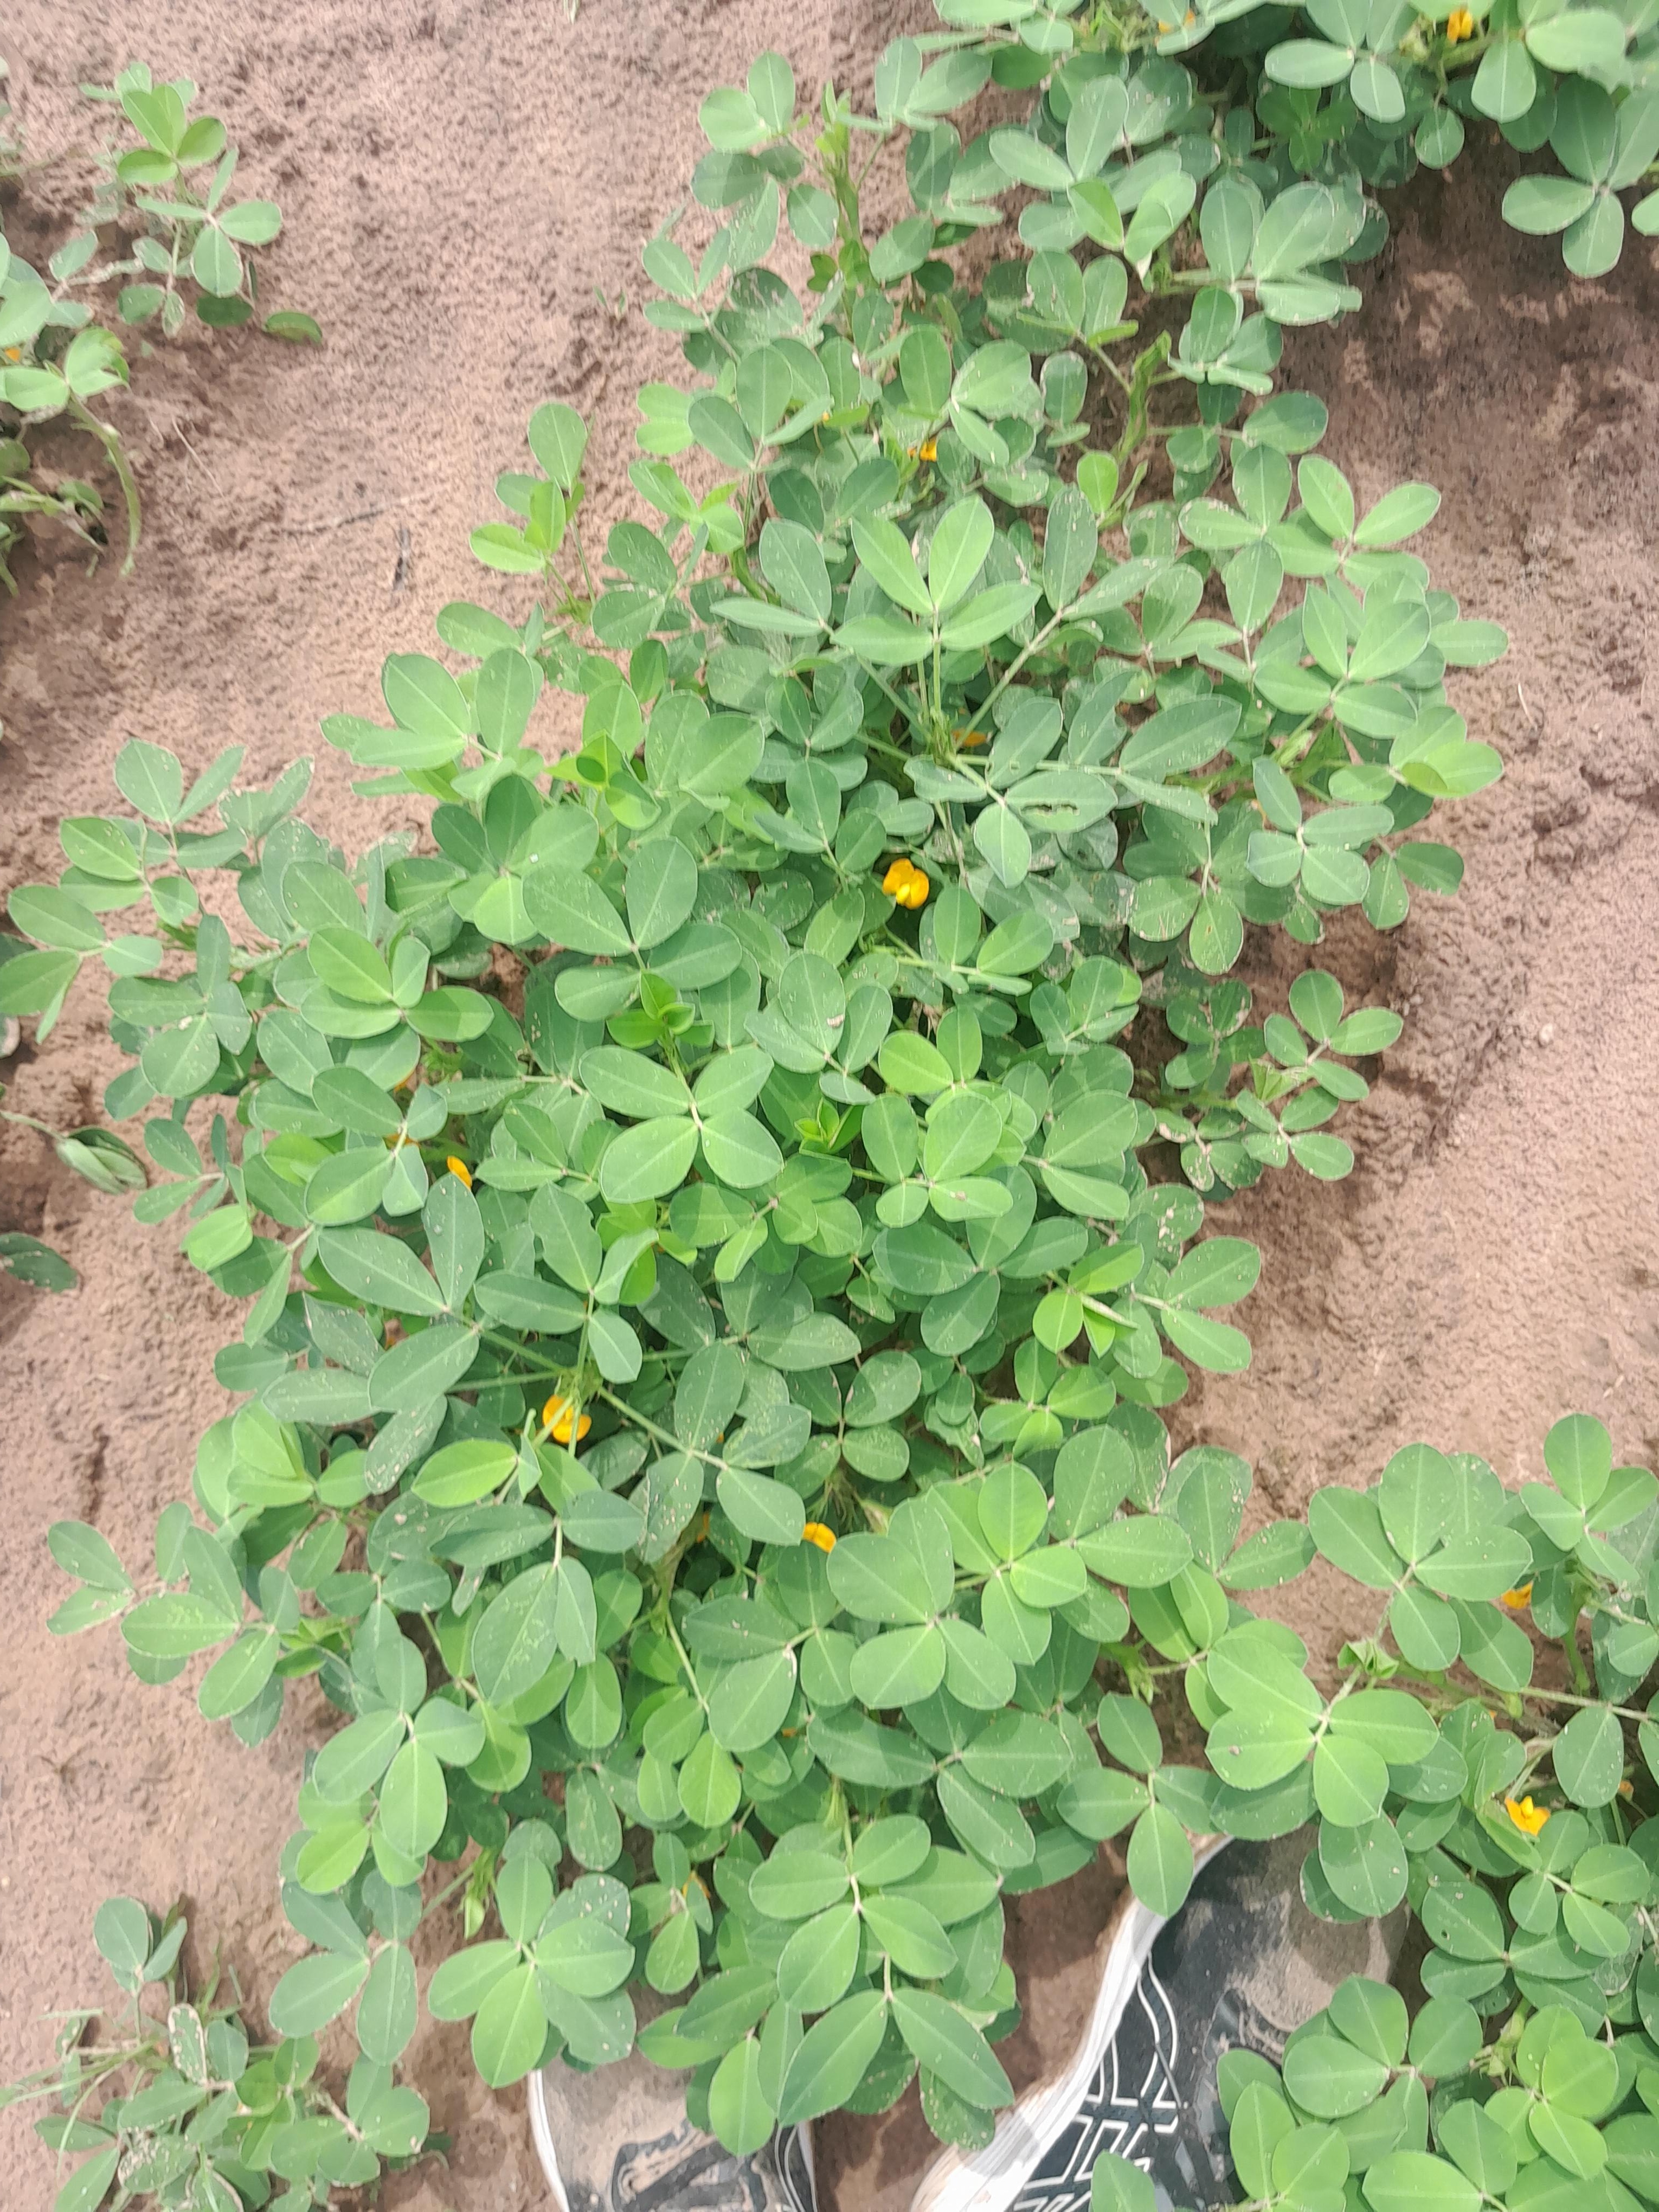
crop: groundnut
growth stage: flowering
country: Senegal
